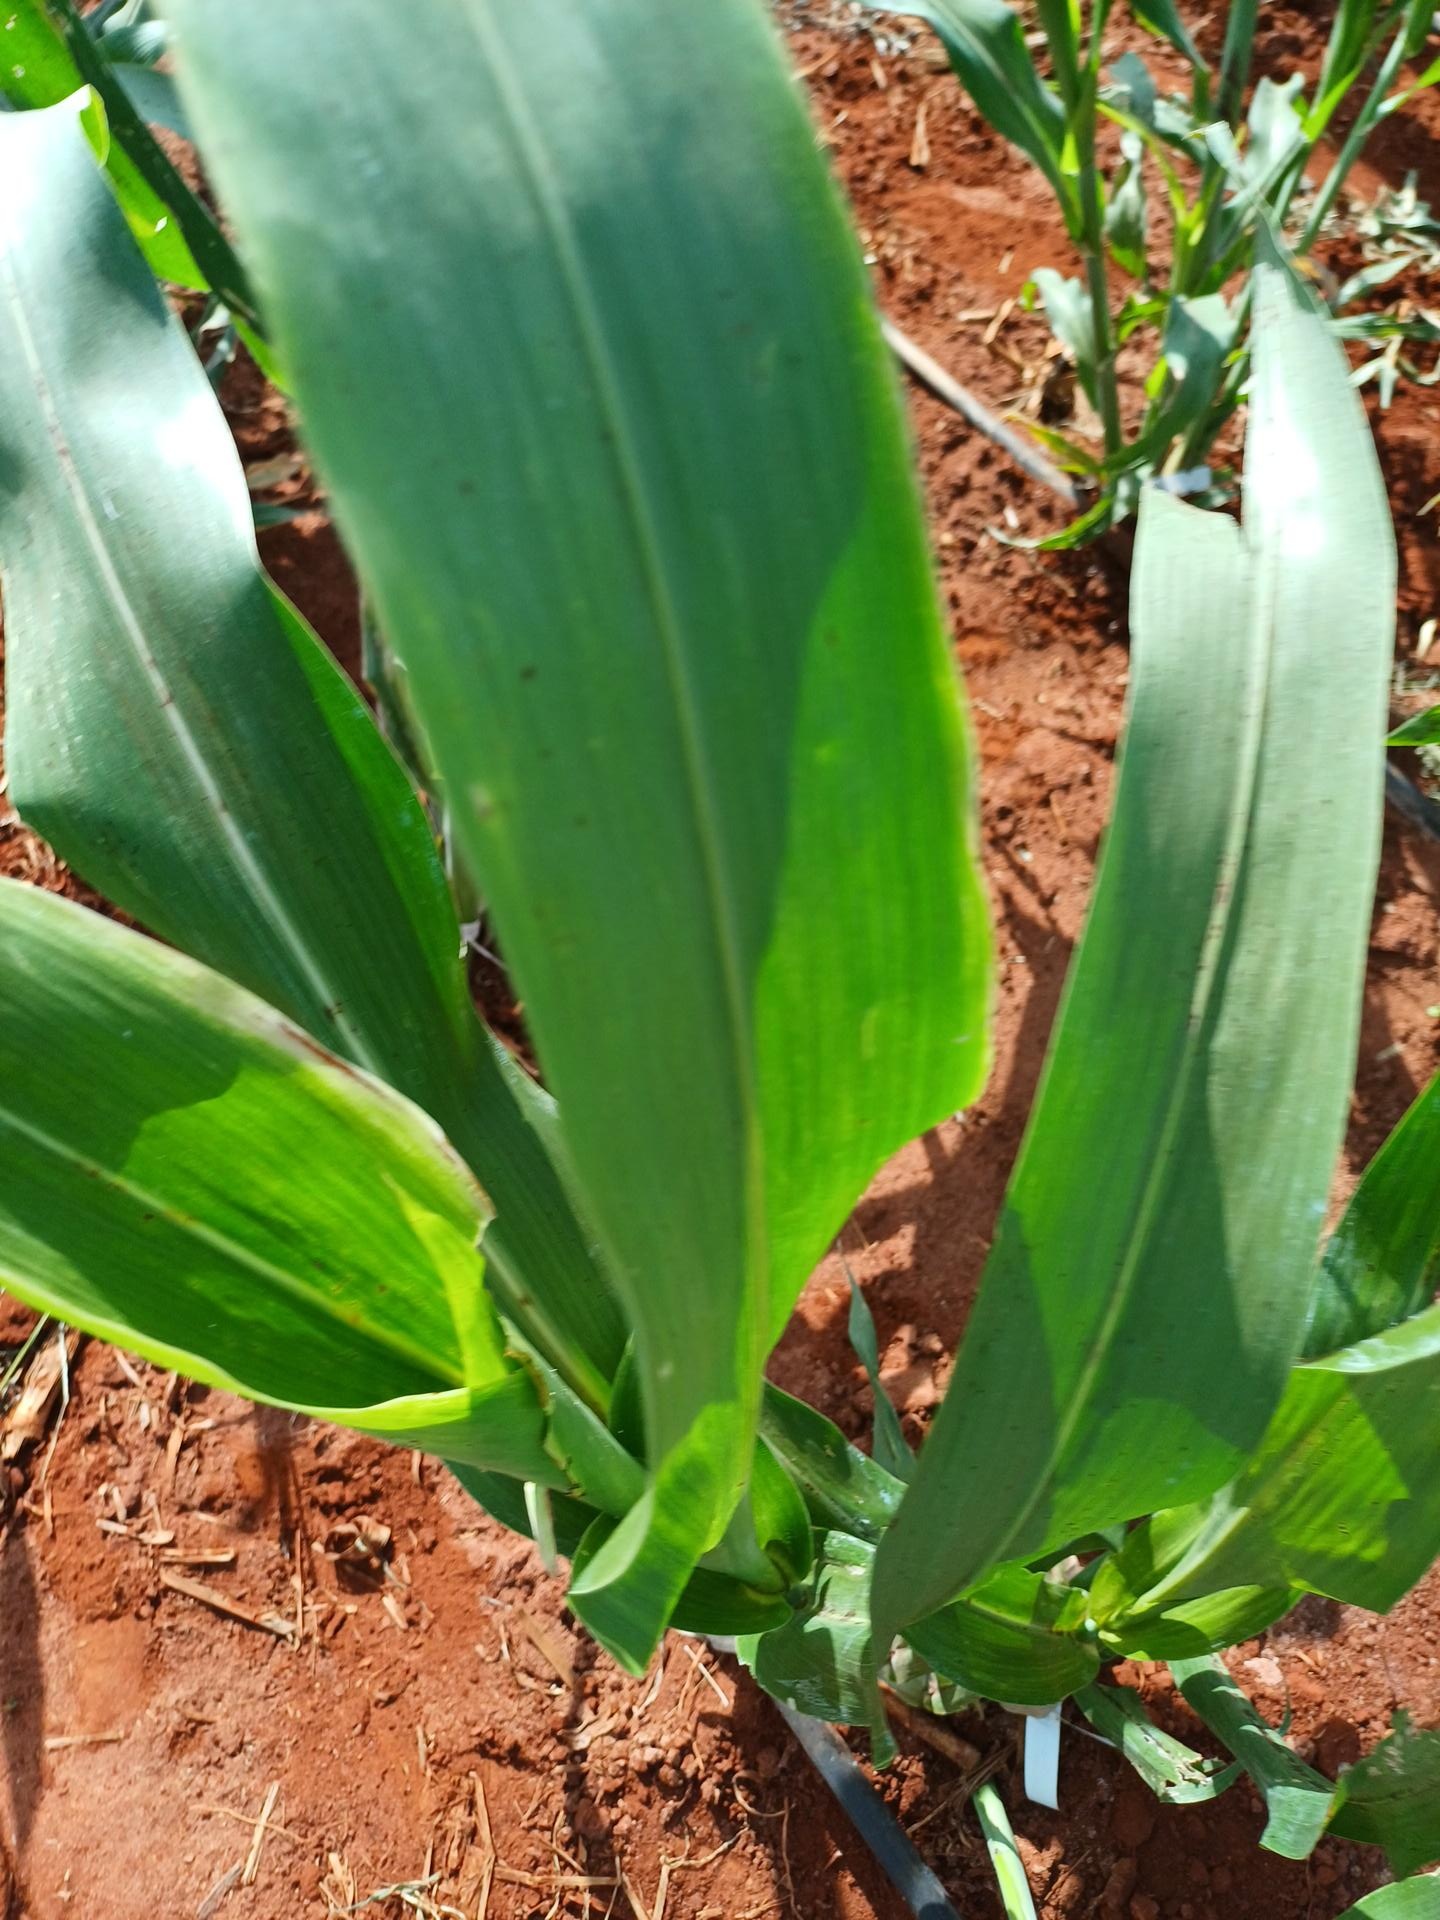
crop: sorghum
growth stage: vegetative
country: Kenya
